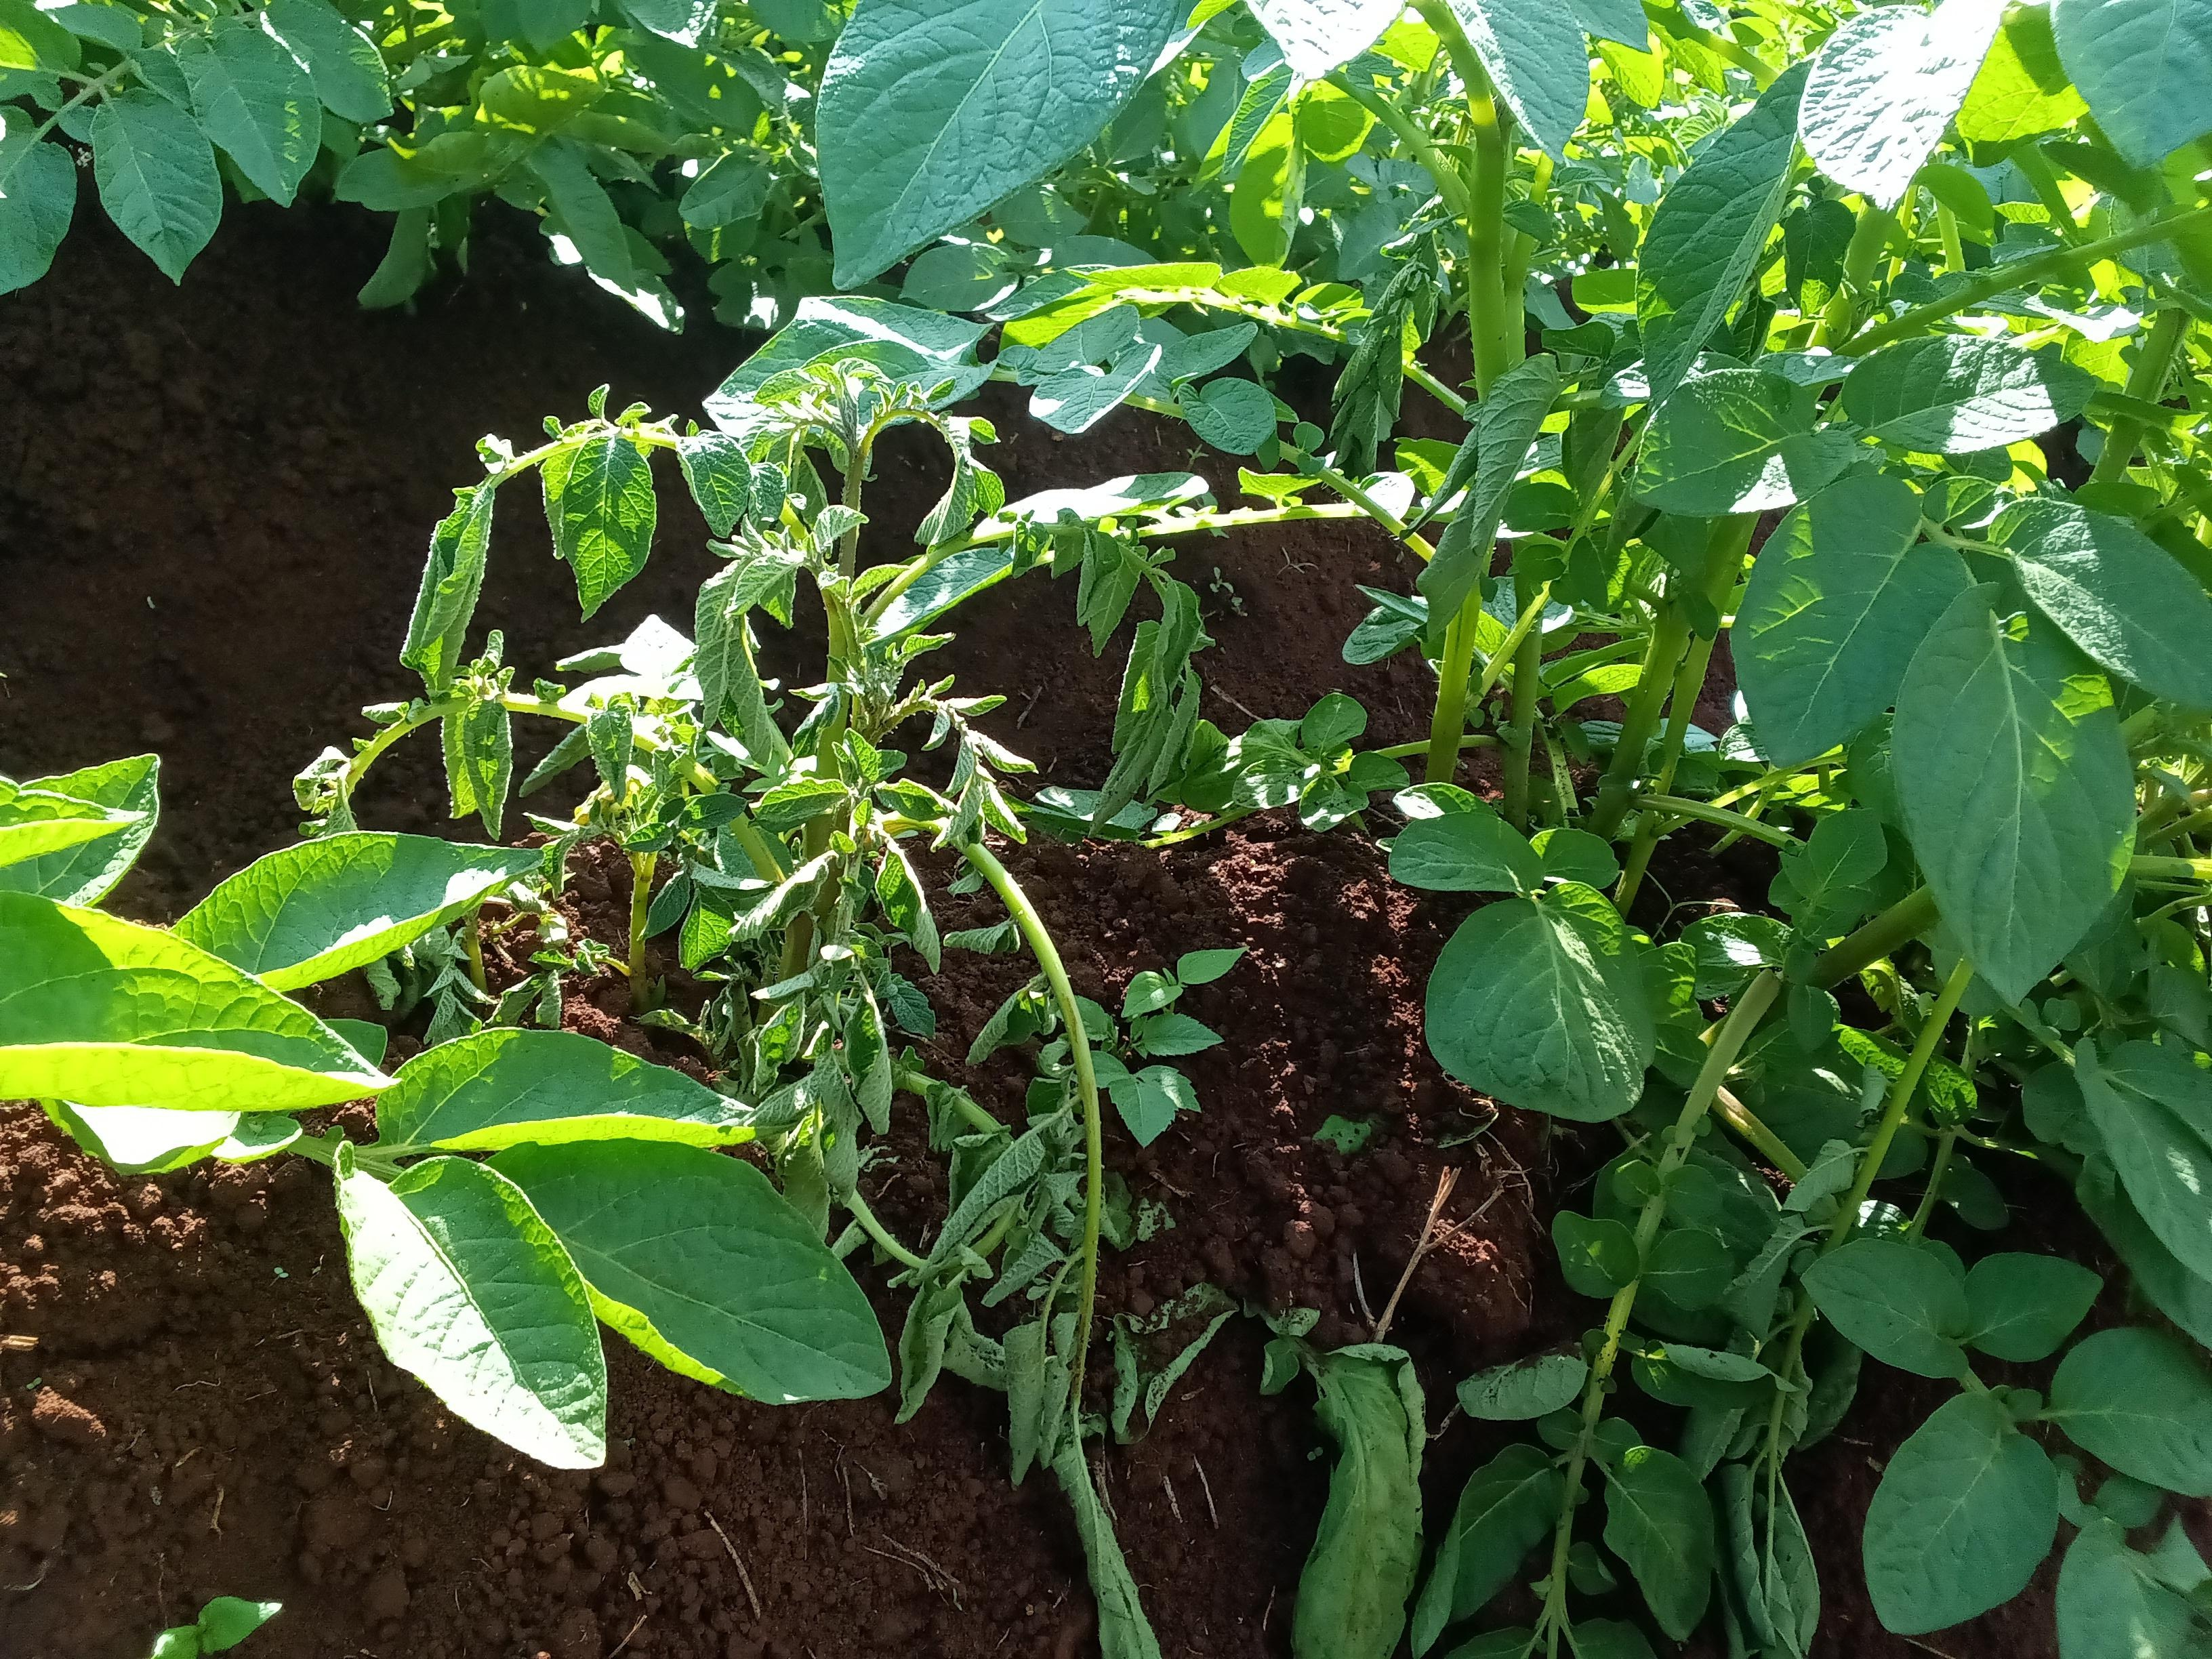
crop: potato
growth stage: vegetative
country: Kenya
